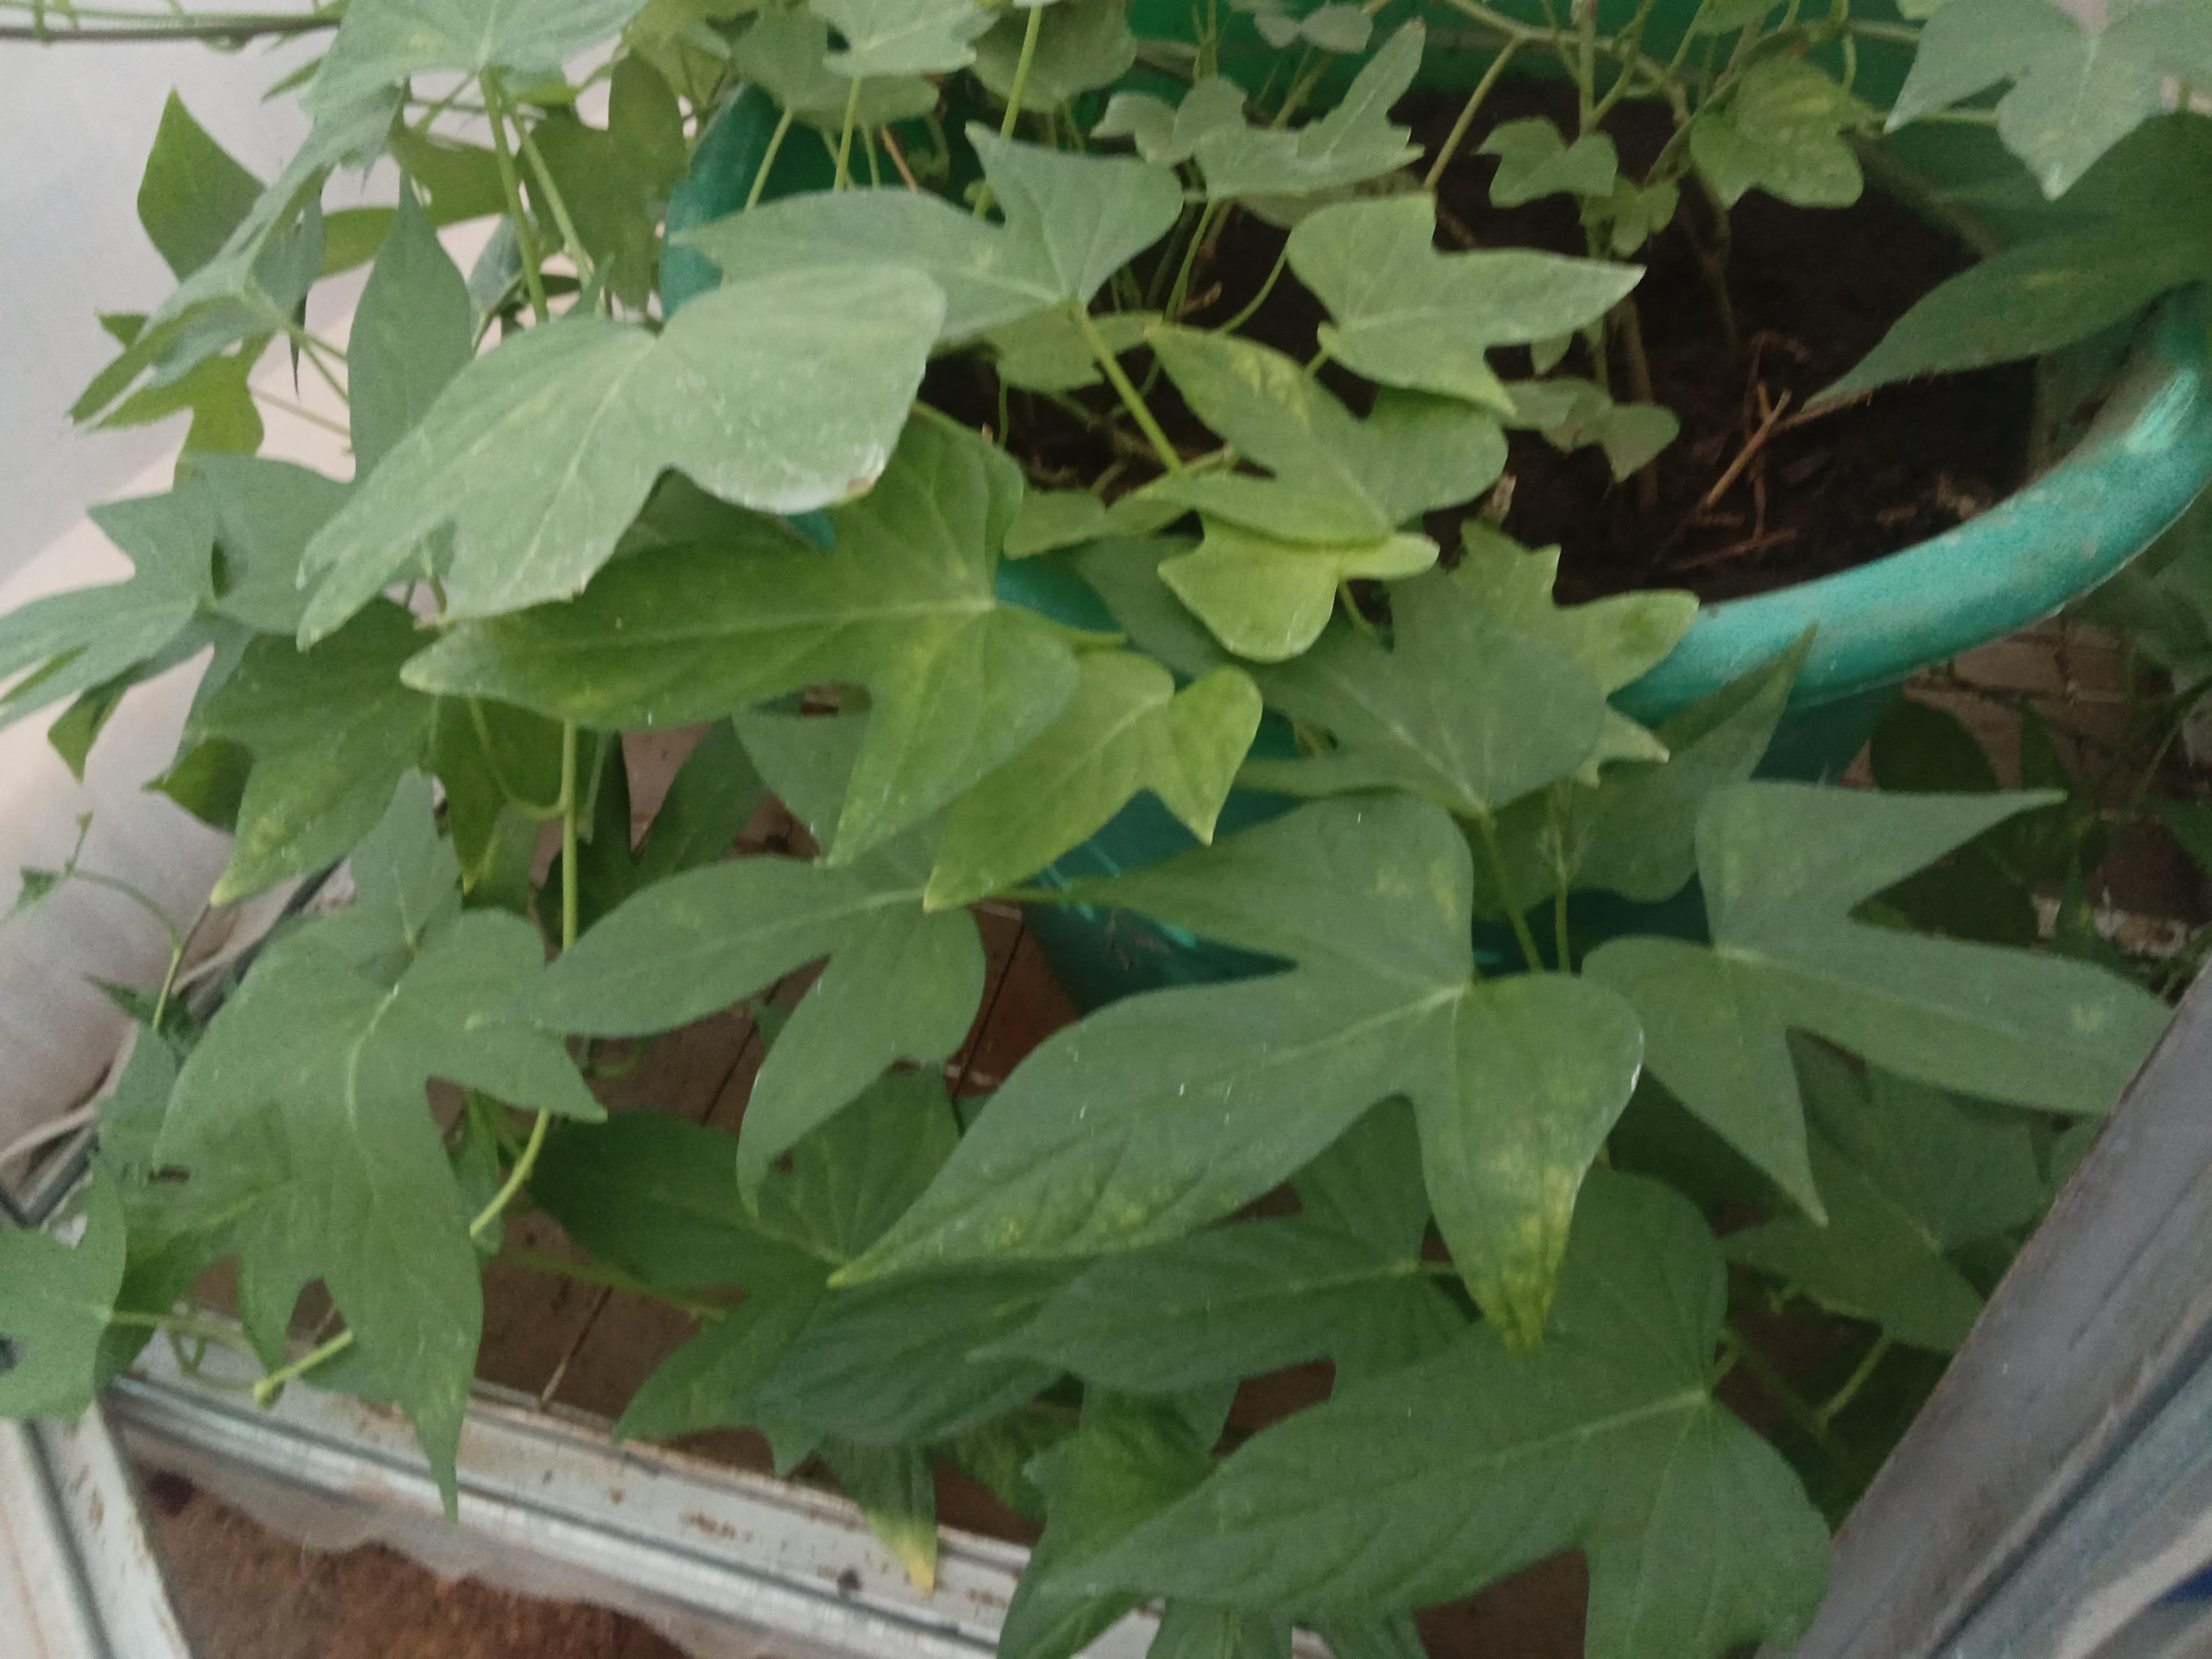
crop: sweet potato
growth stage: vegetative
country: Kenya
